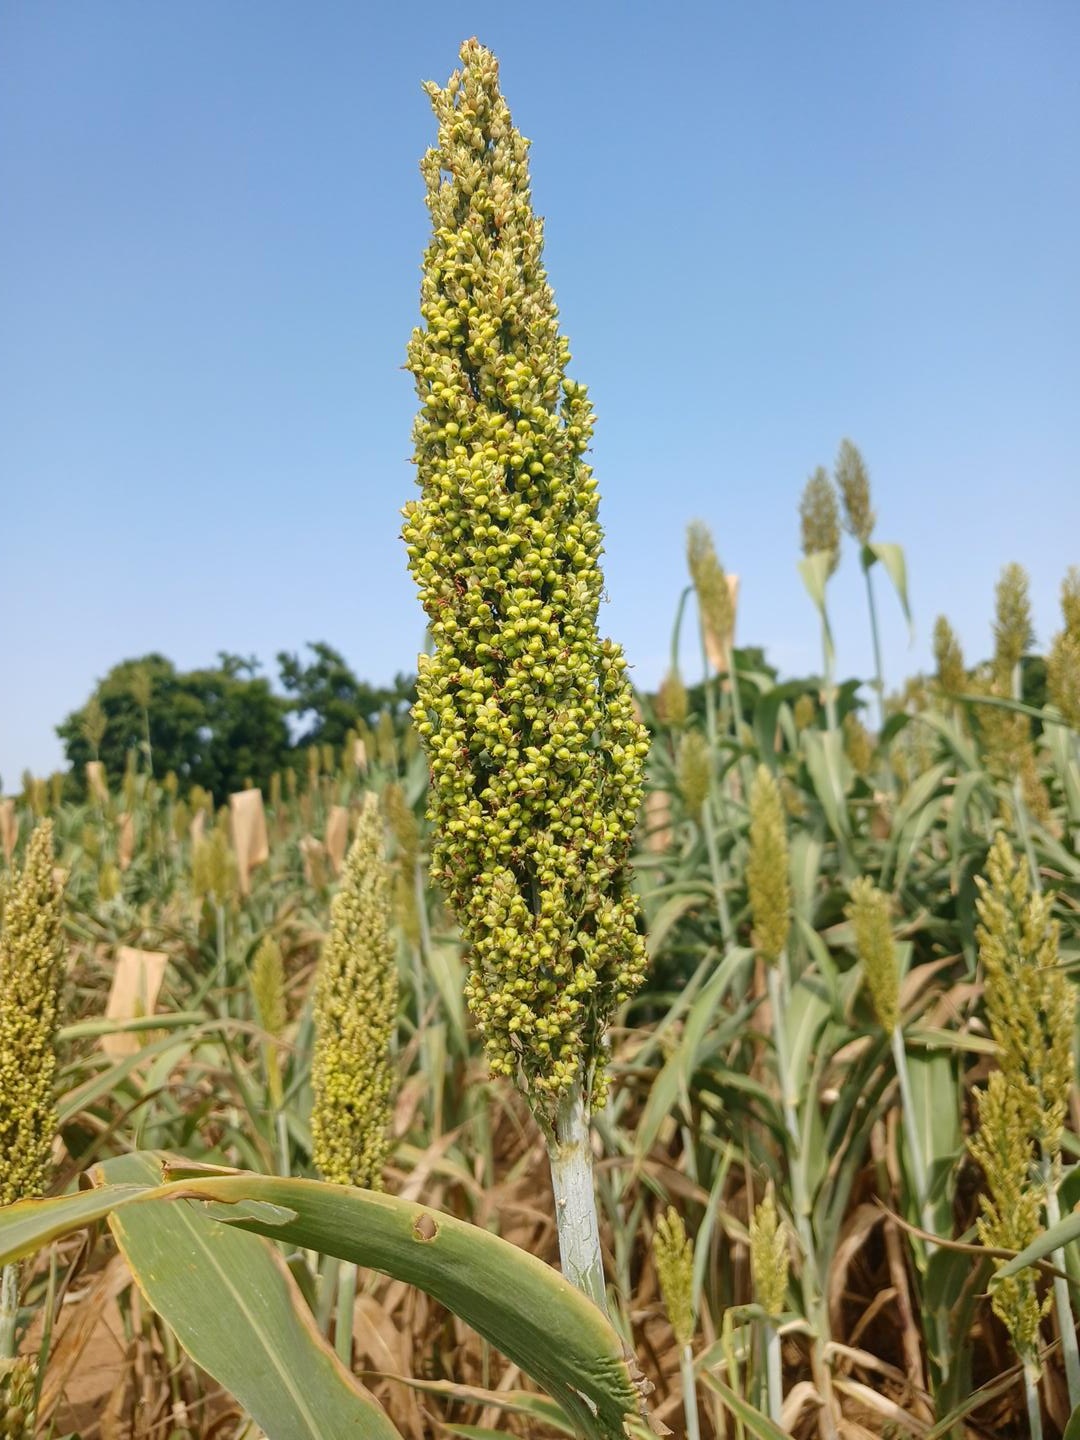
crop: sorghum
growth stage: filling grain
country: Senegal
